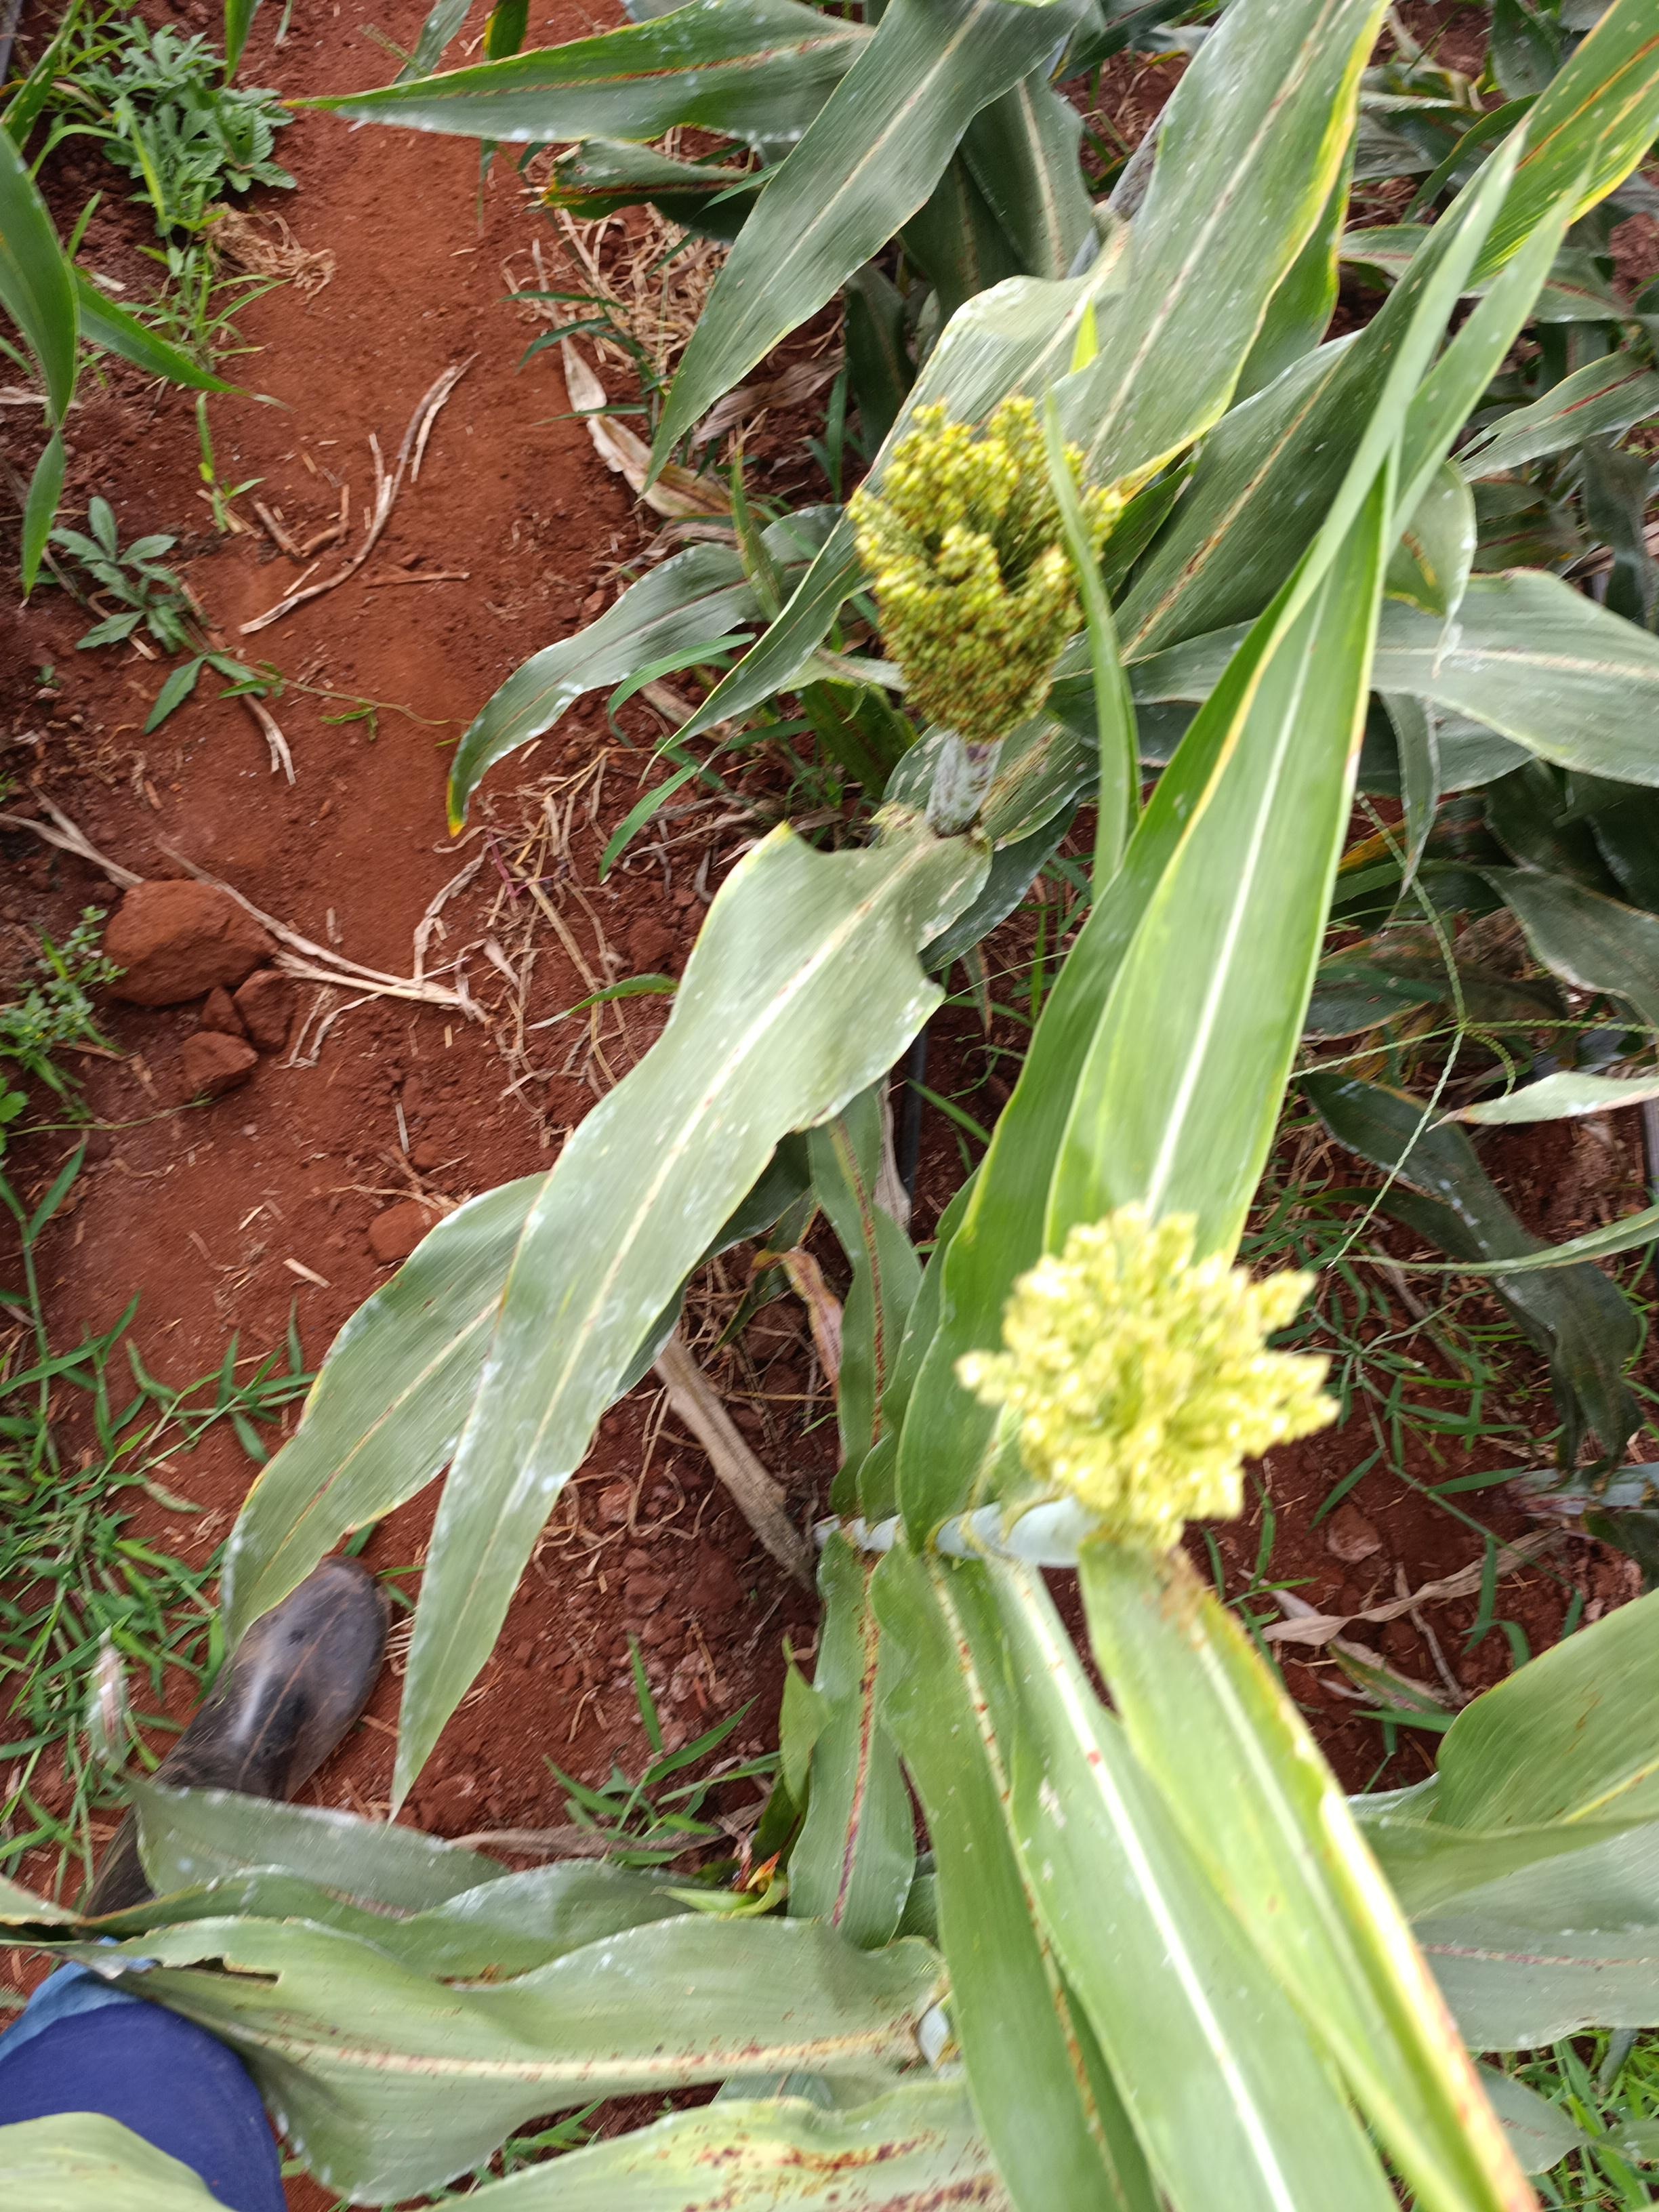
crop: sorghum
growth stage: filling grain
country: Kenya
